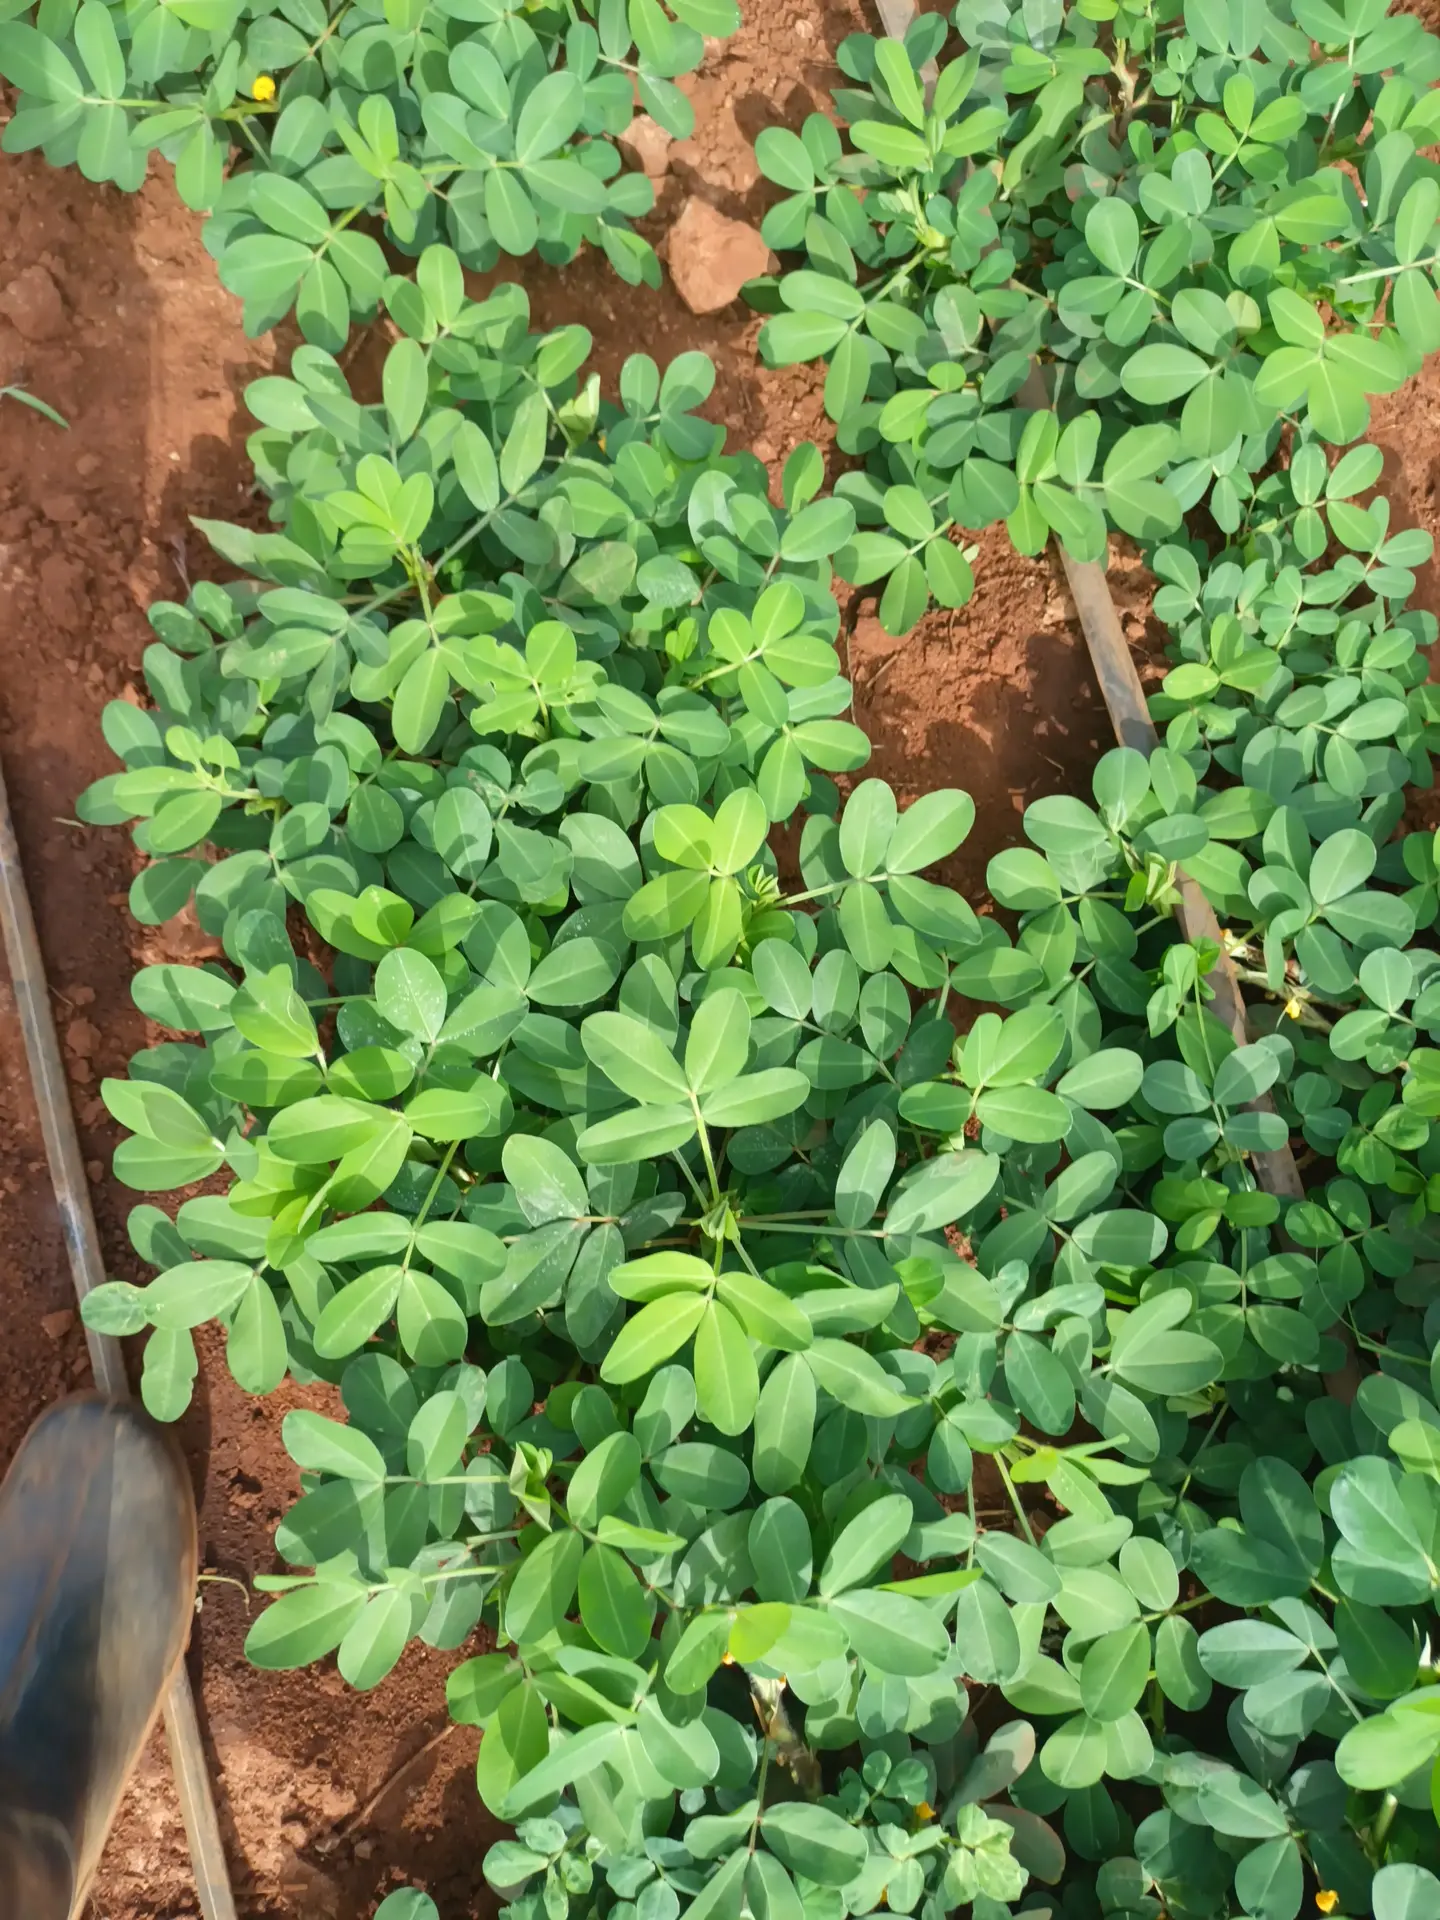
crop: groundnut
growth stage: flowering
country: Kenya
